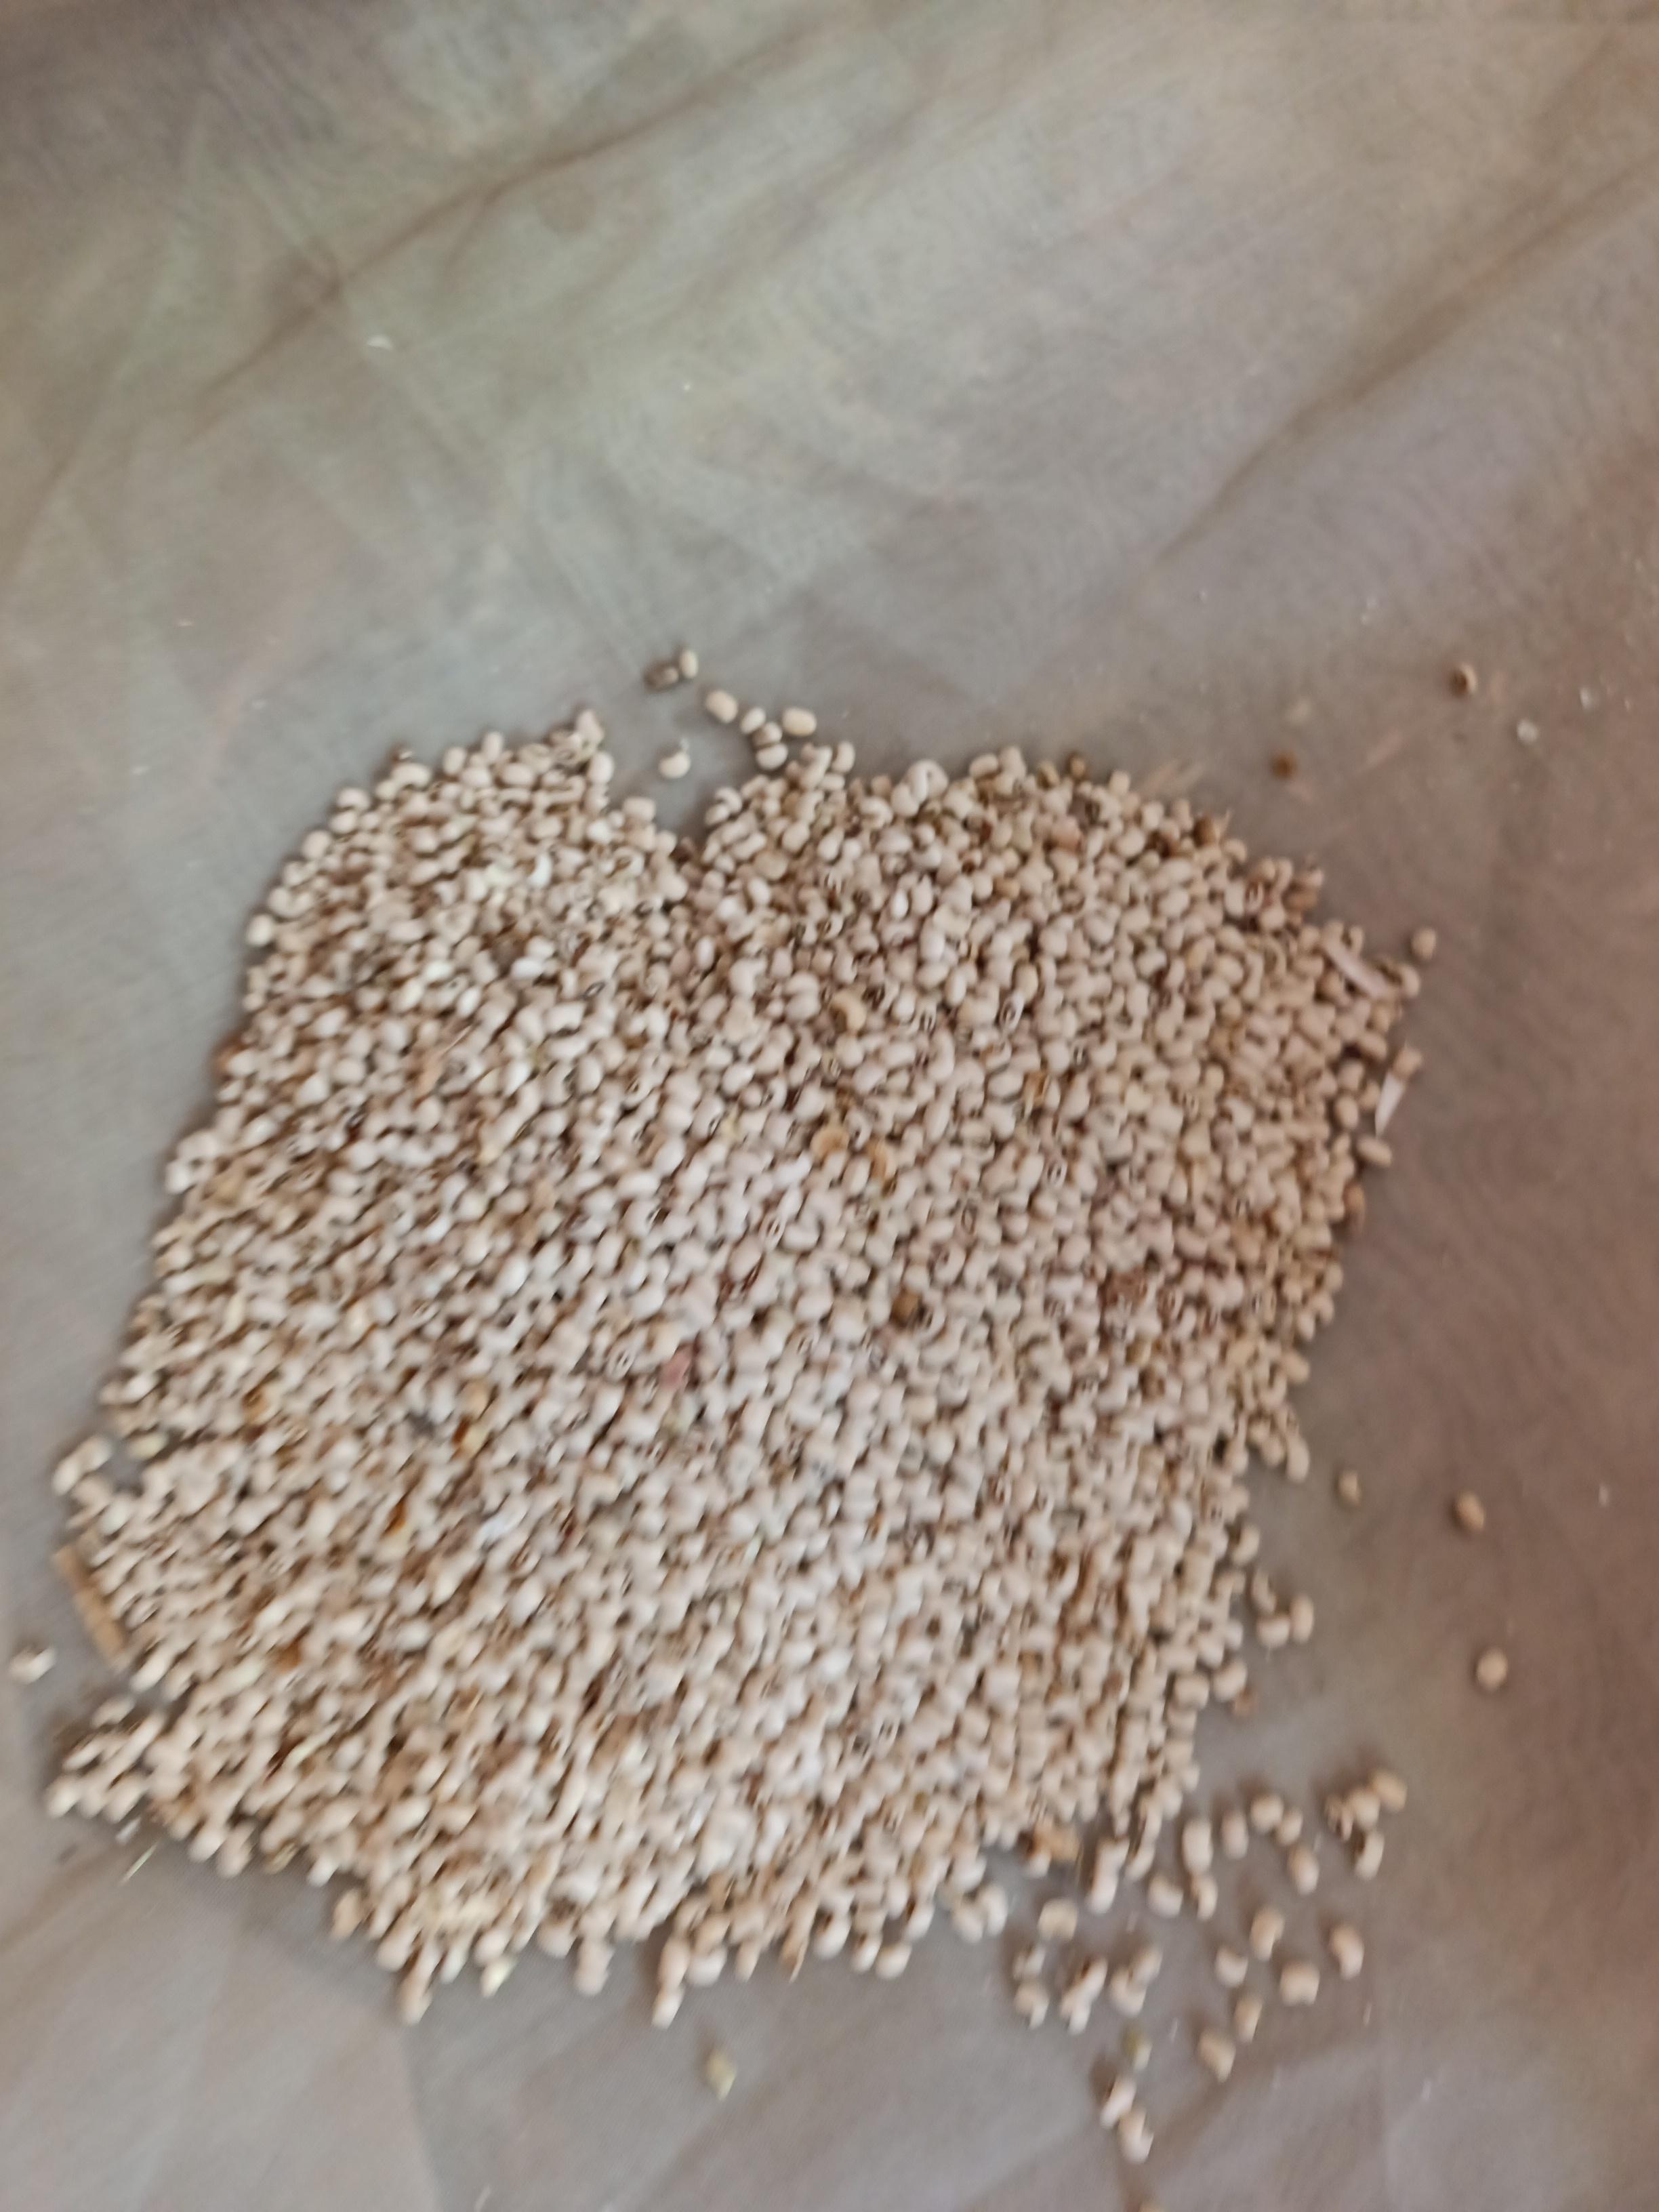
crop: cowpea
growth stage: harvest
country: Nigeria
